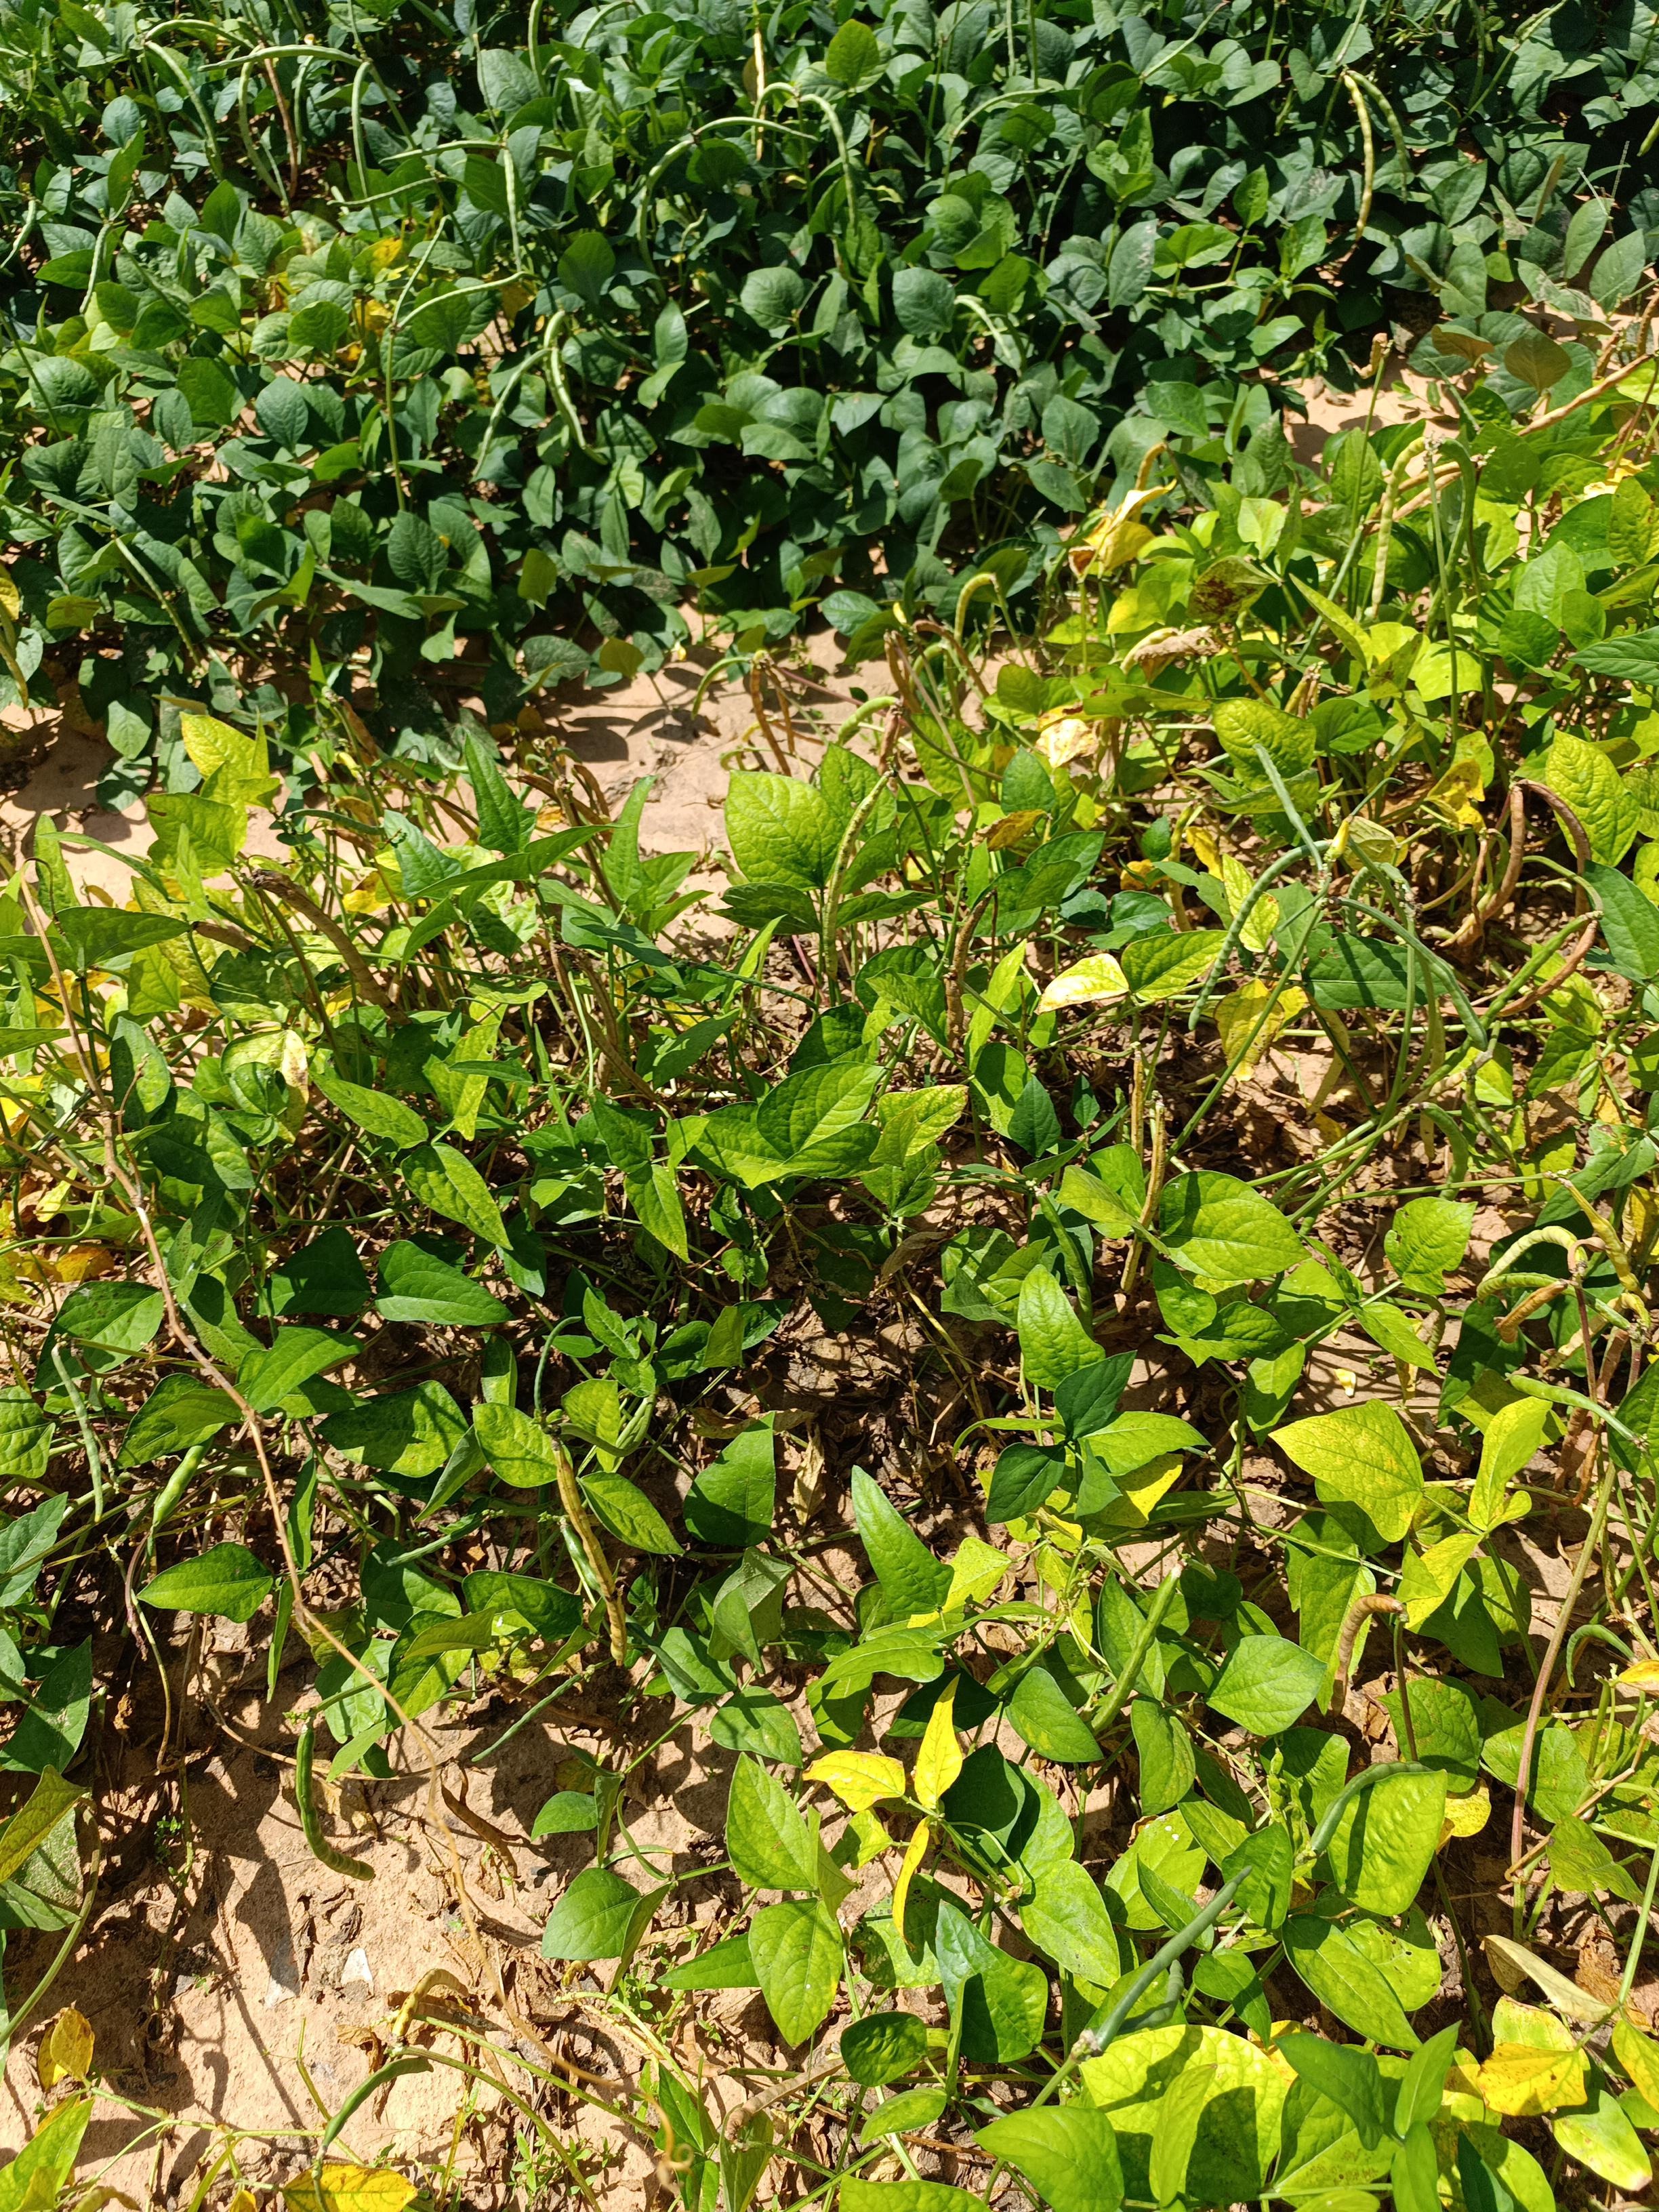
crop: cowpea
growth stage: maturity
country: Nigeria
